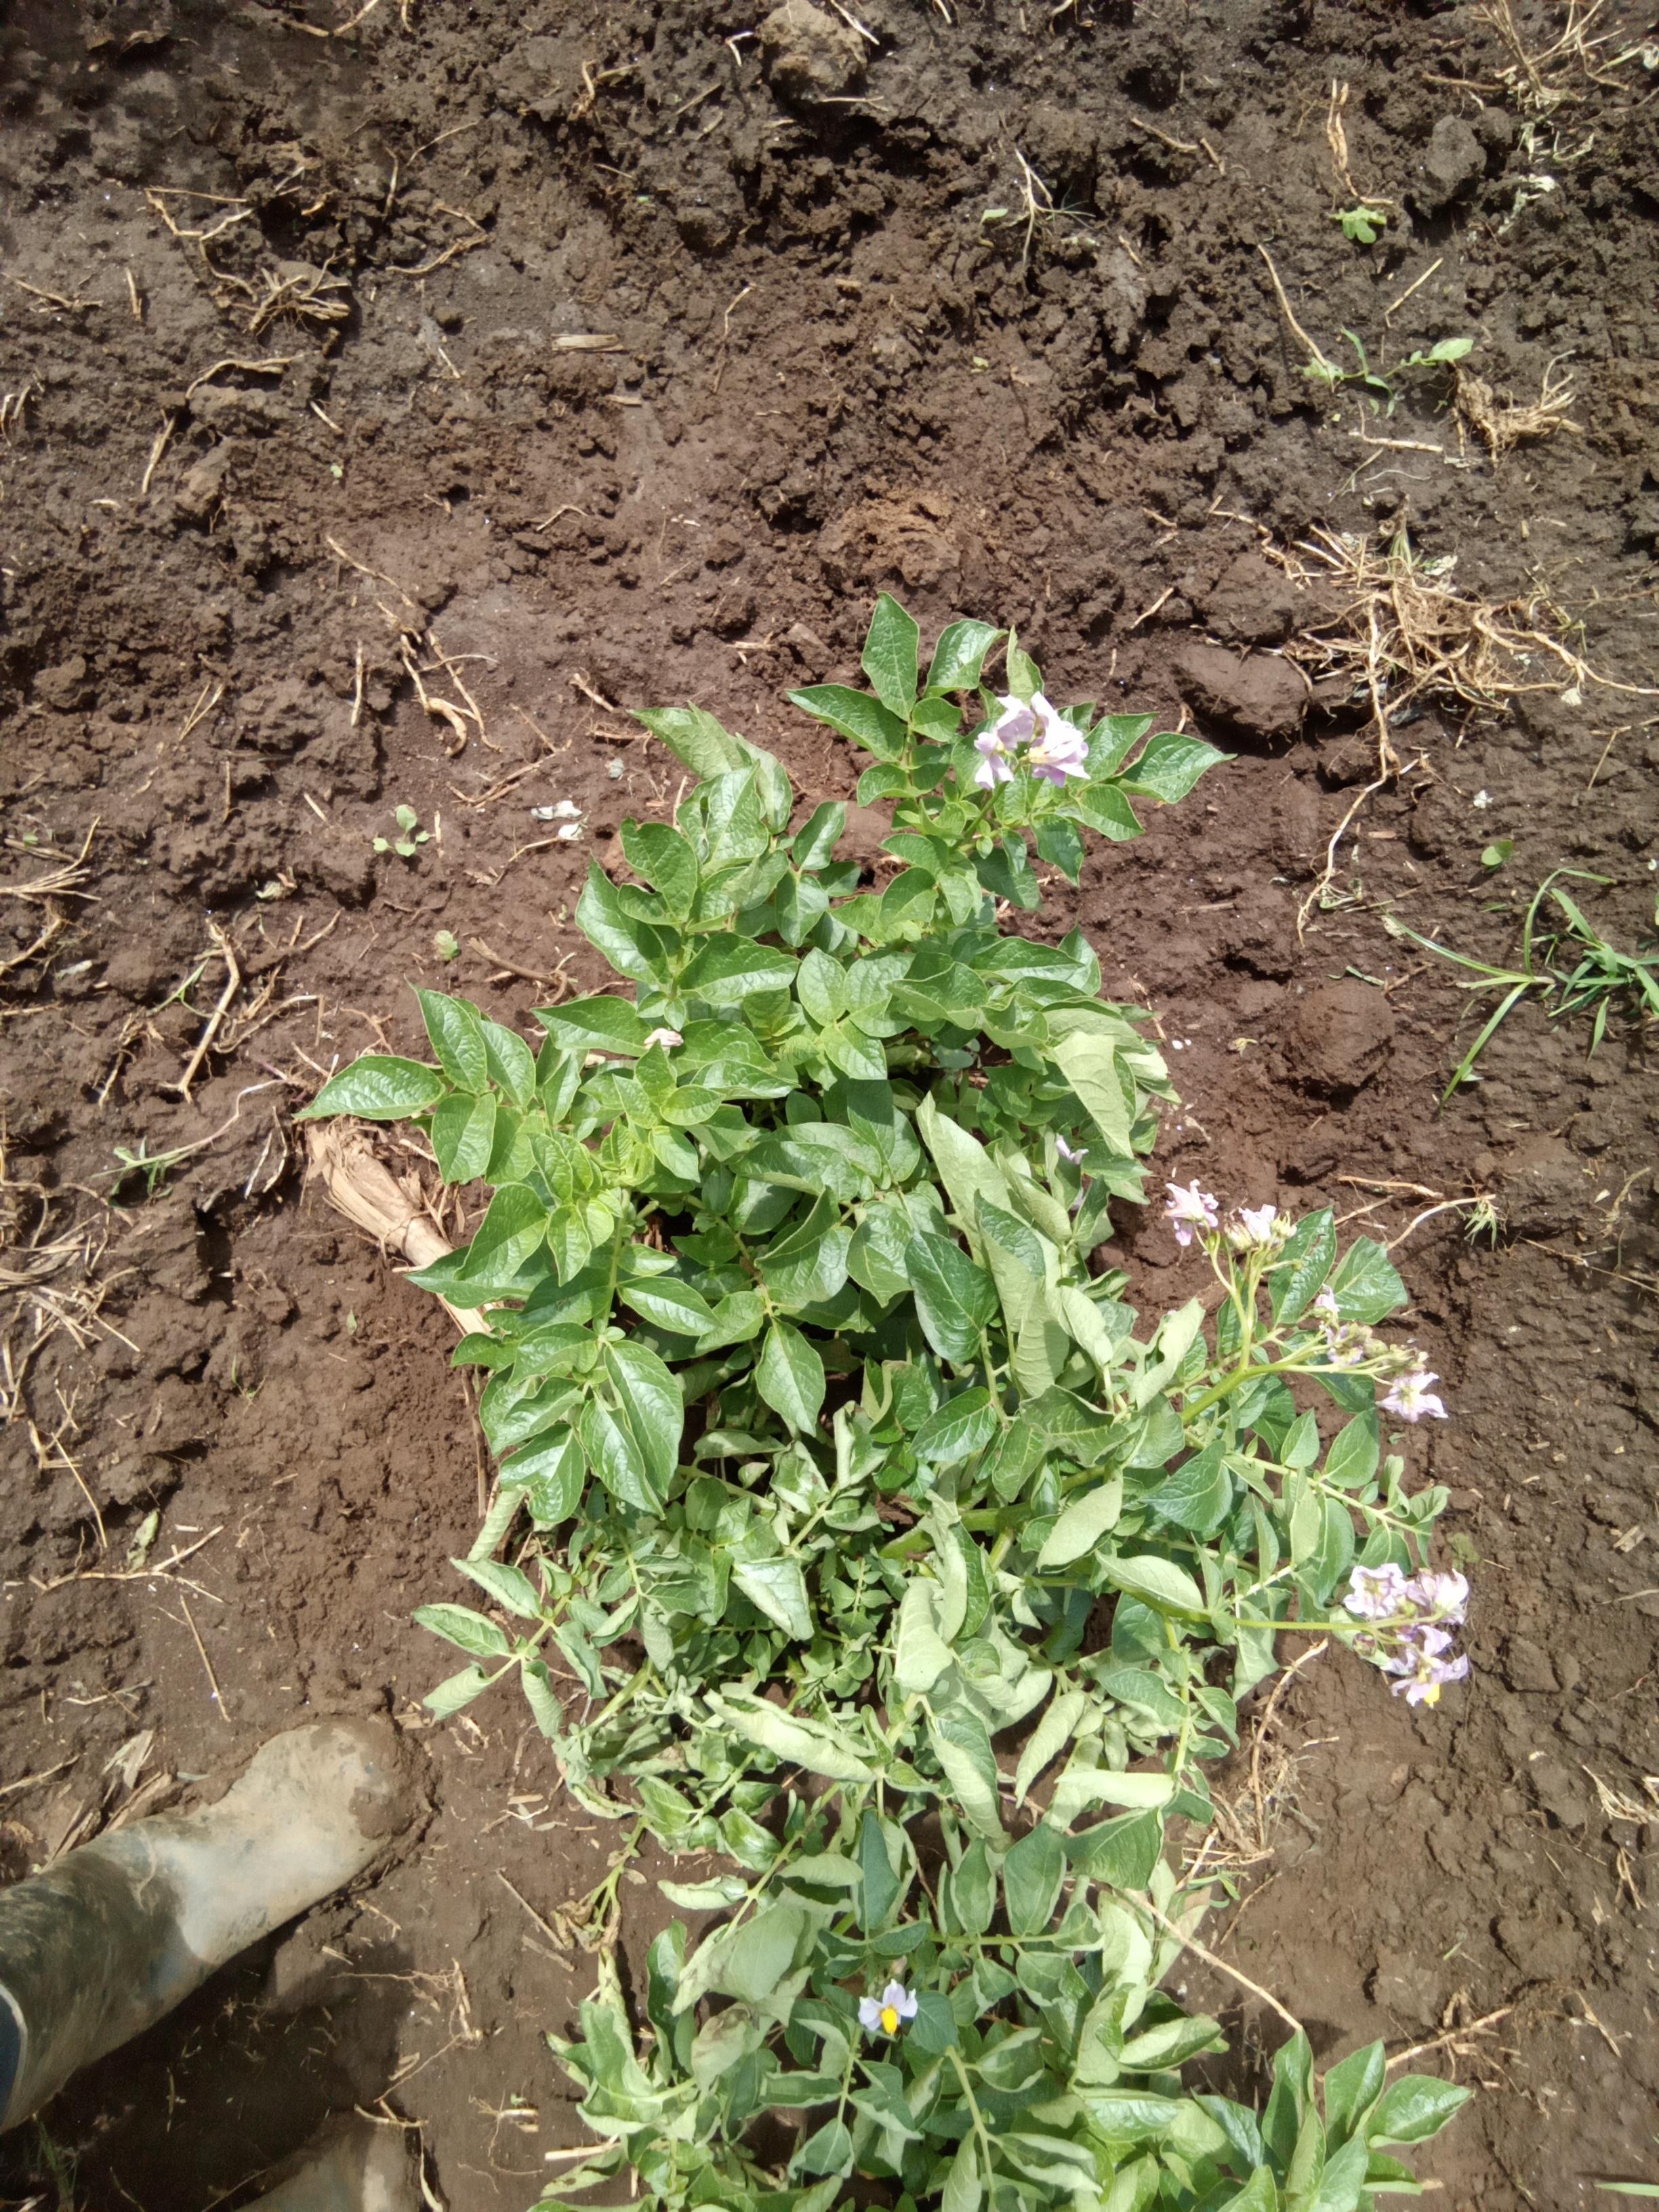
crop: potato
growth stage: flowering
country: Kenya
